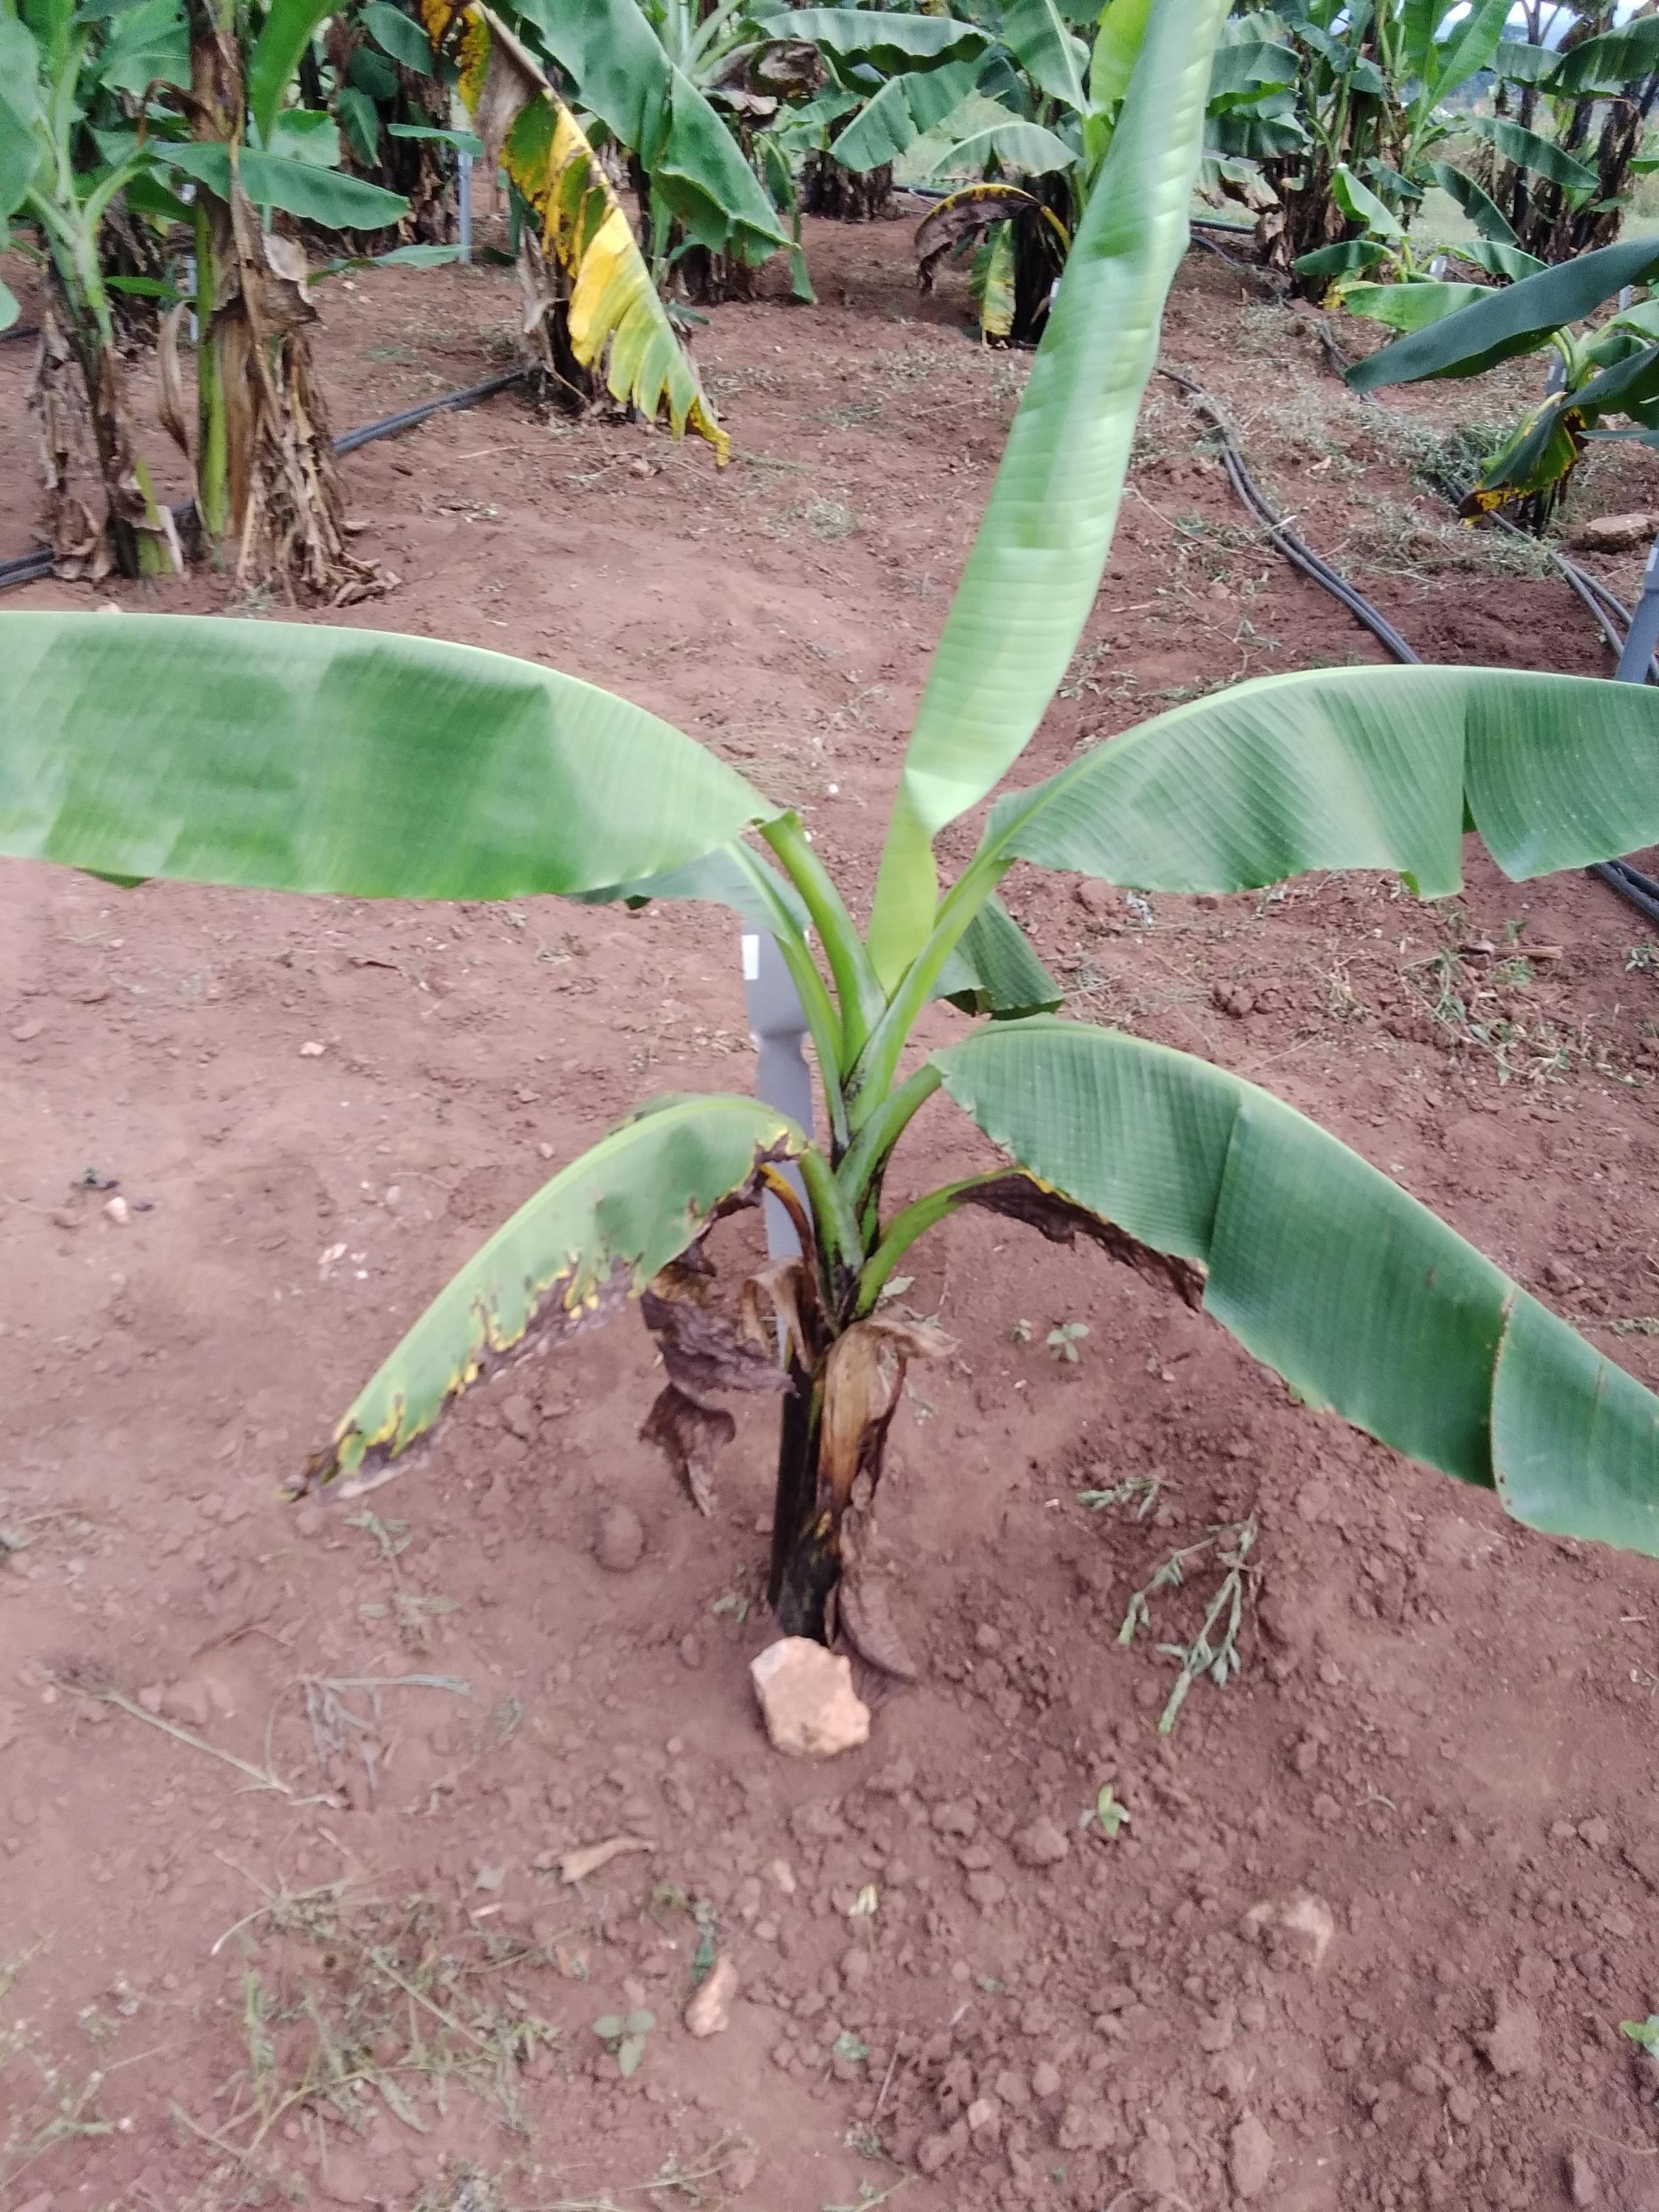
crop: banana
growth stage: vegetative
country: Uganda
